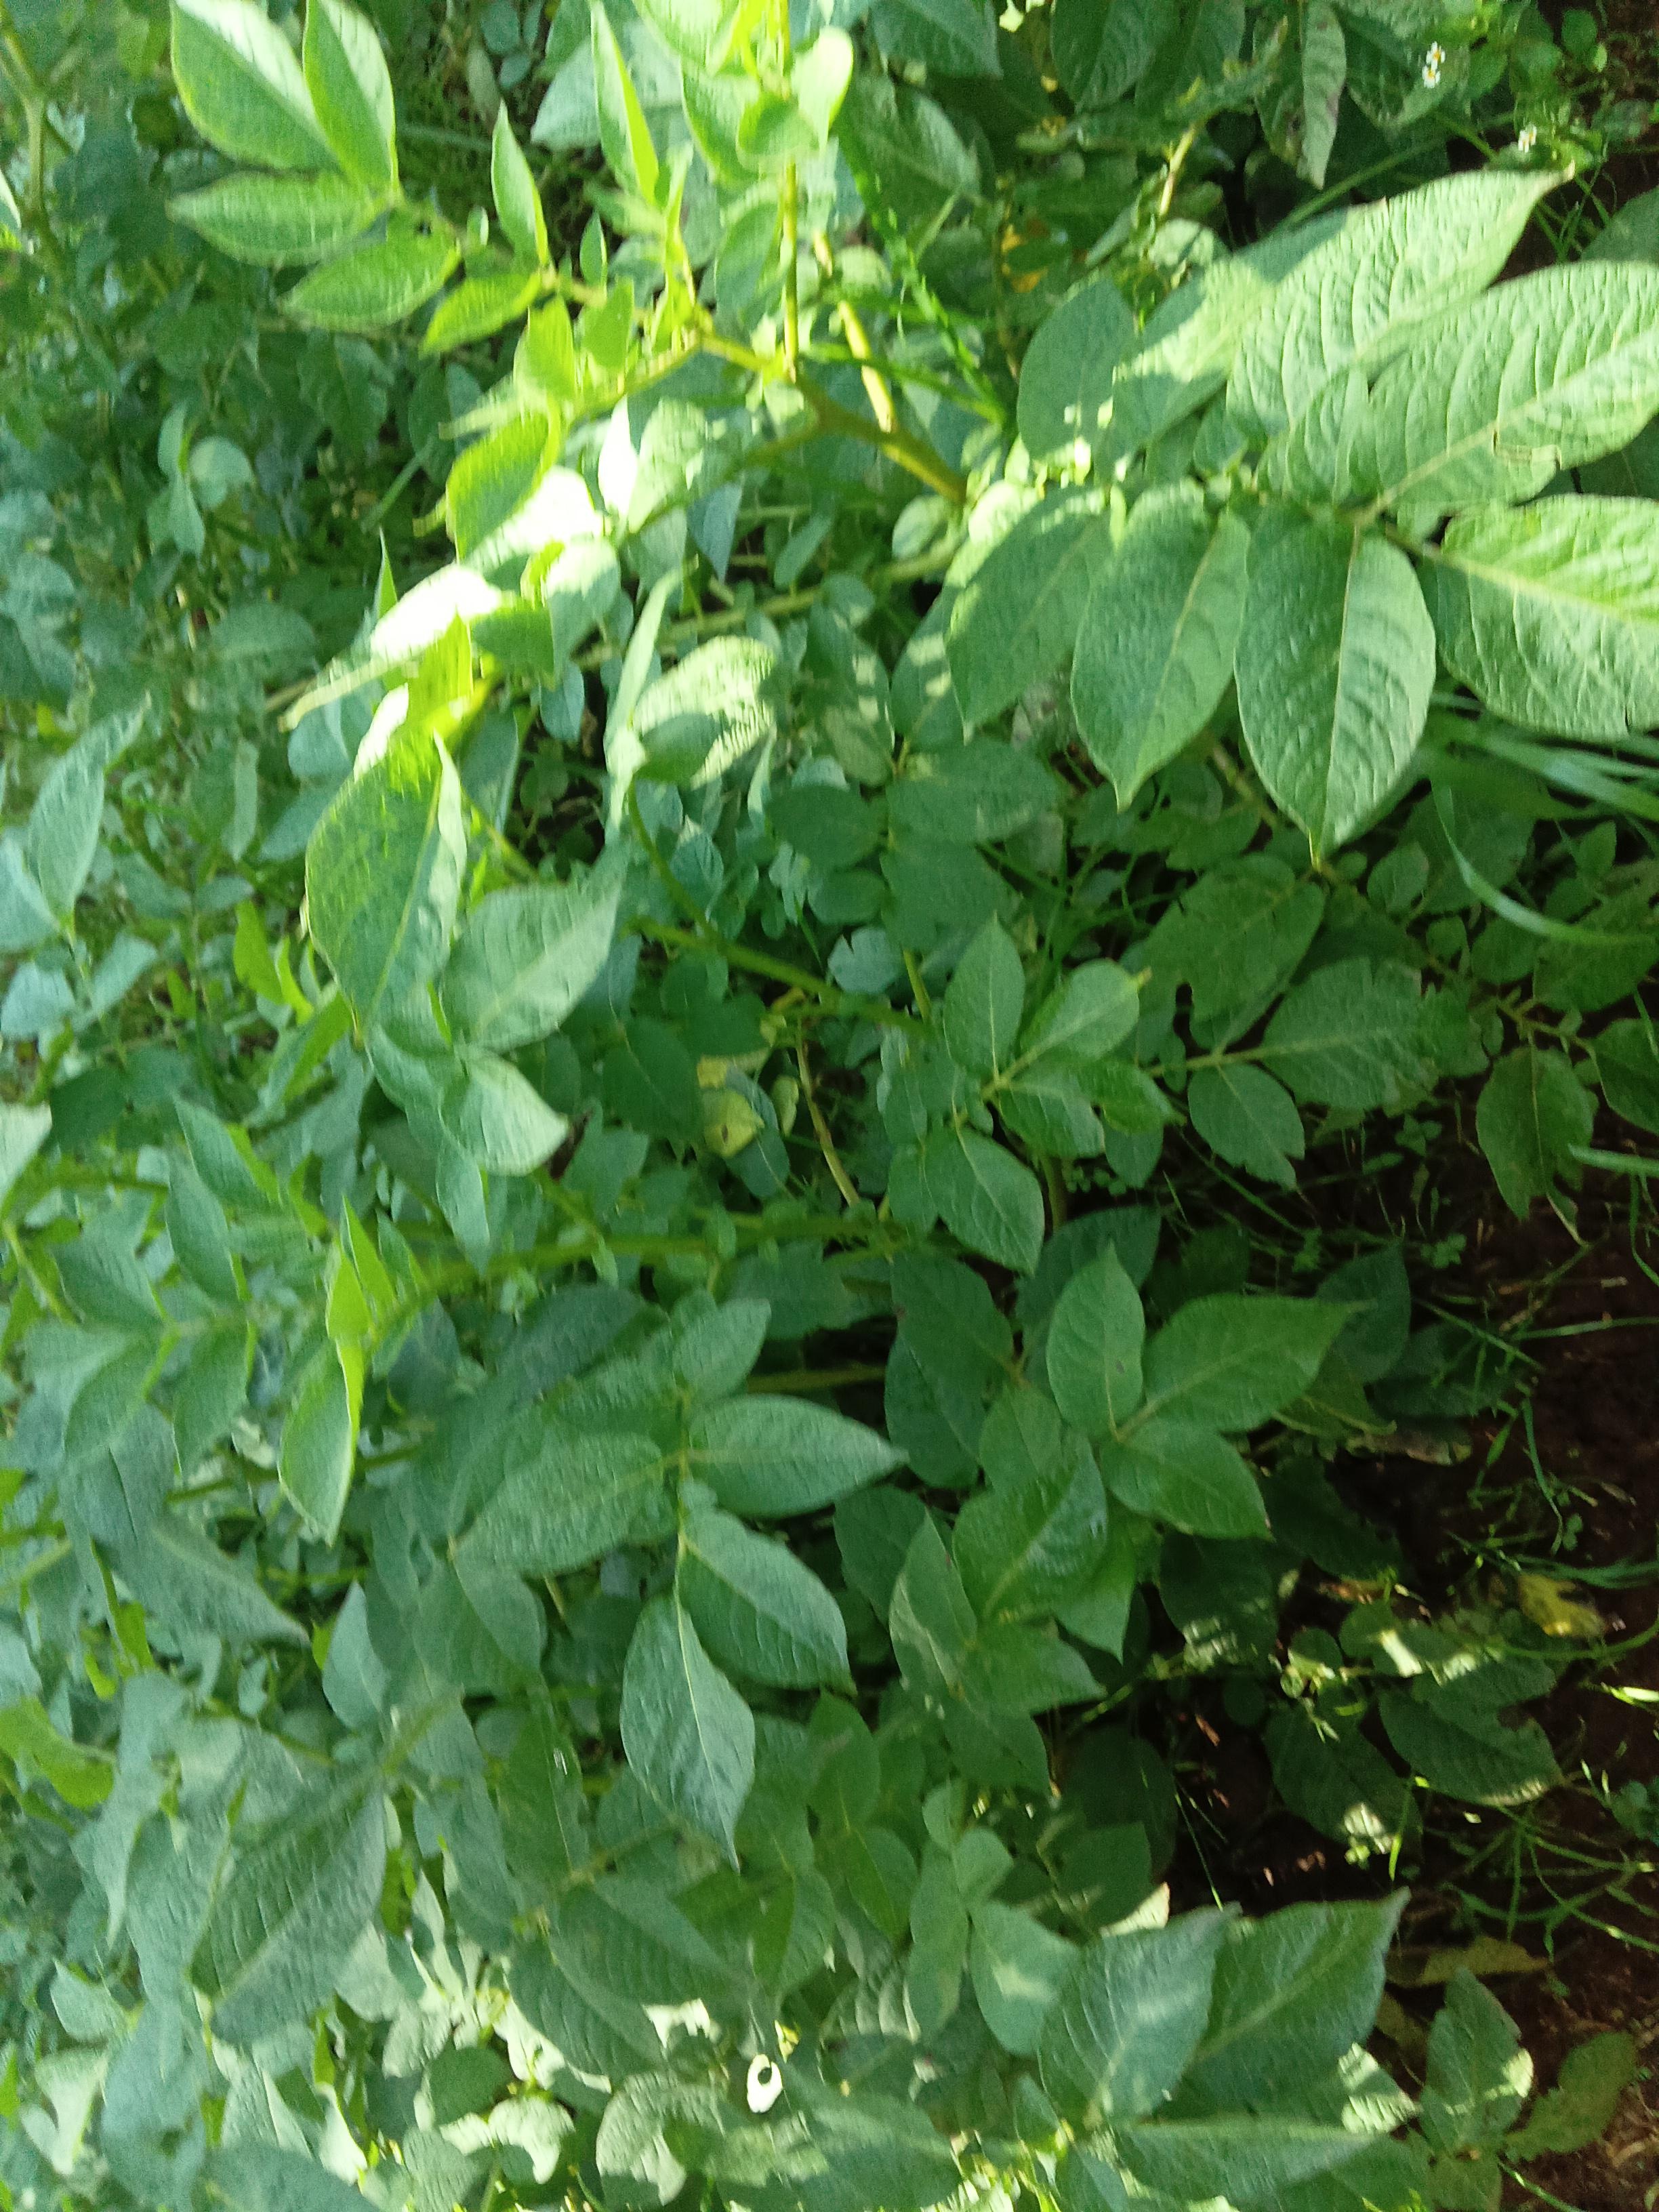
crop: potato
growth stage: flowering
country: Kenya
